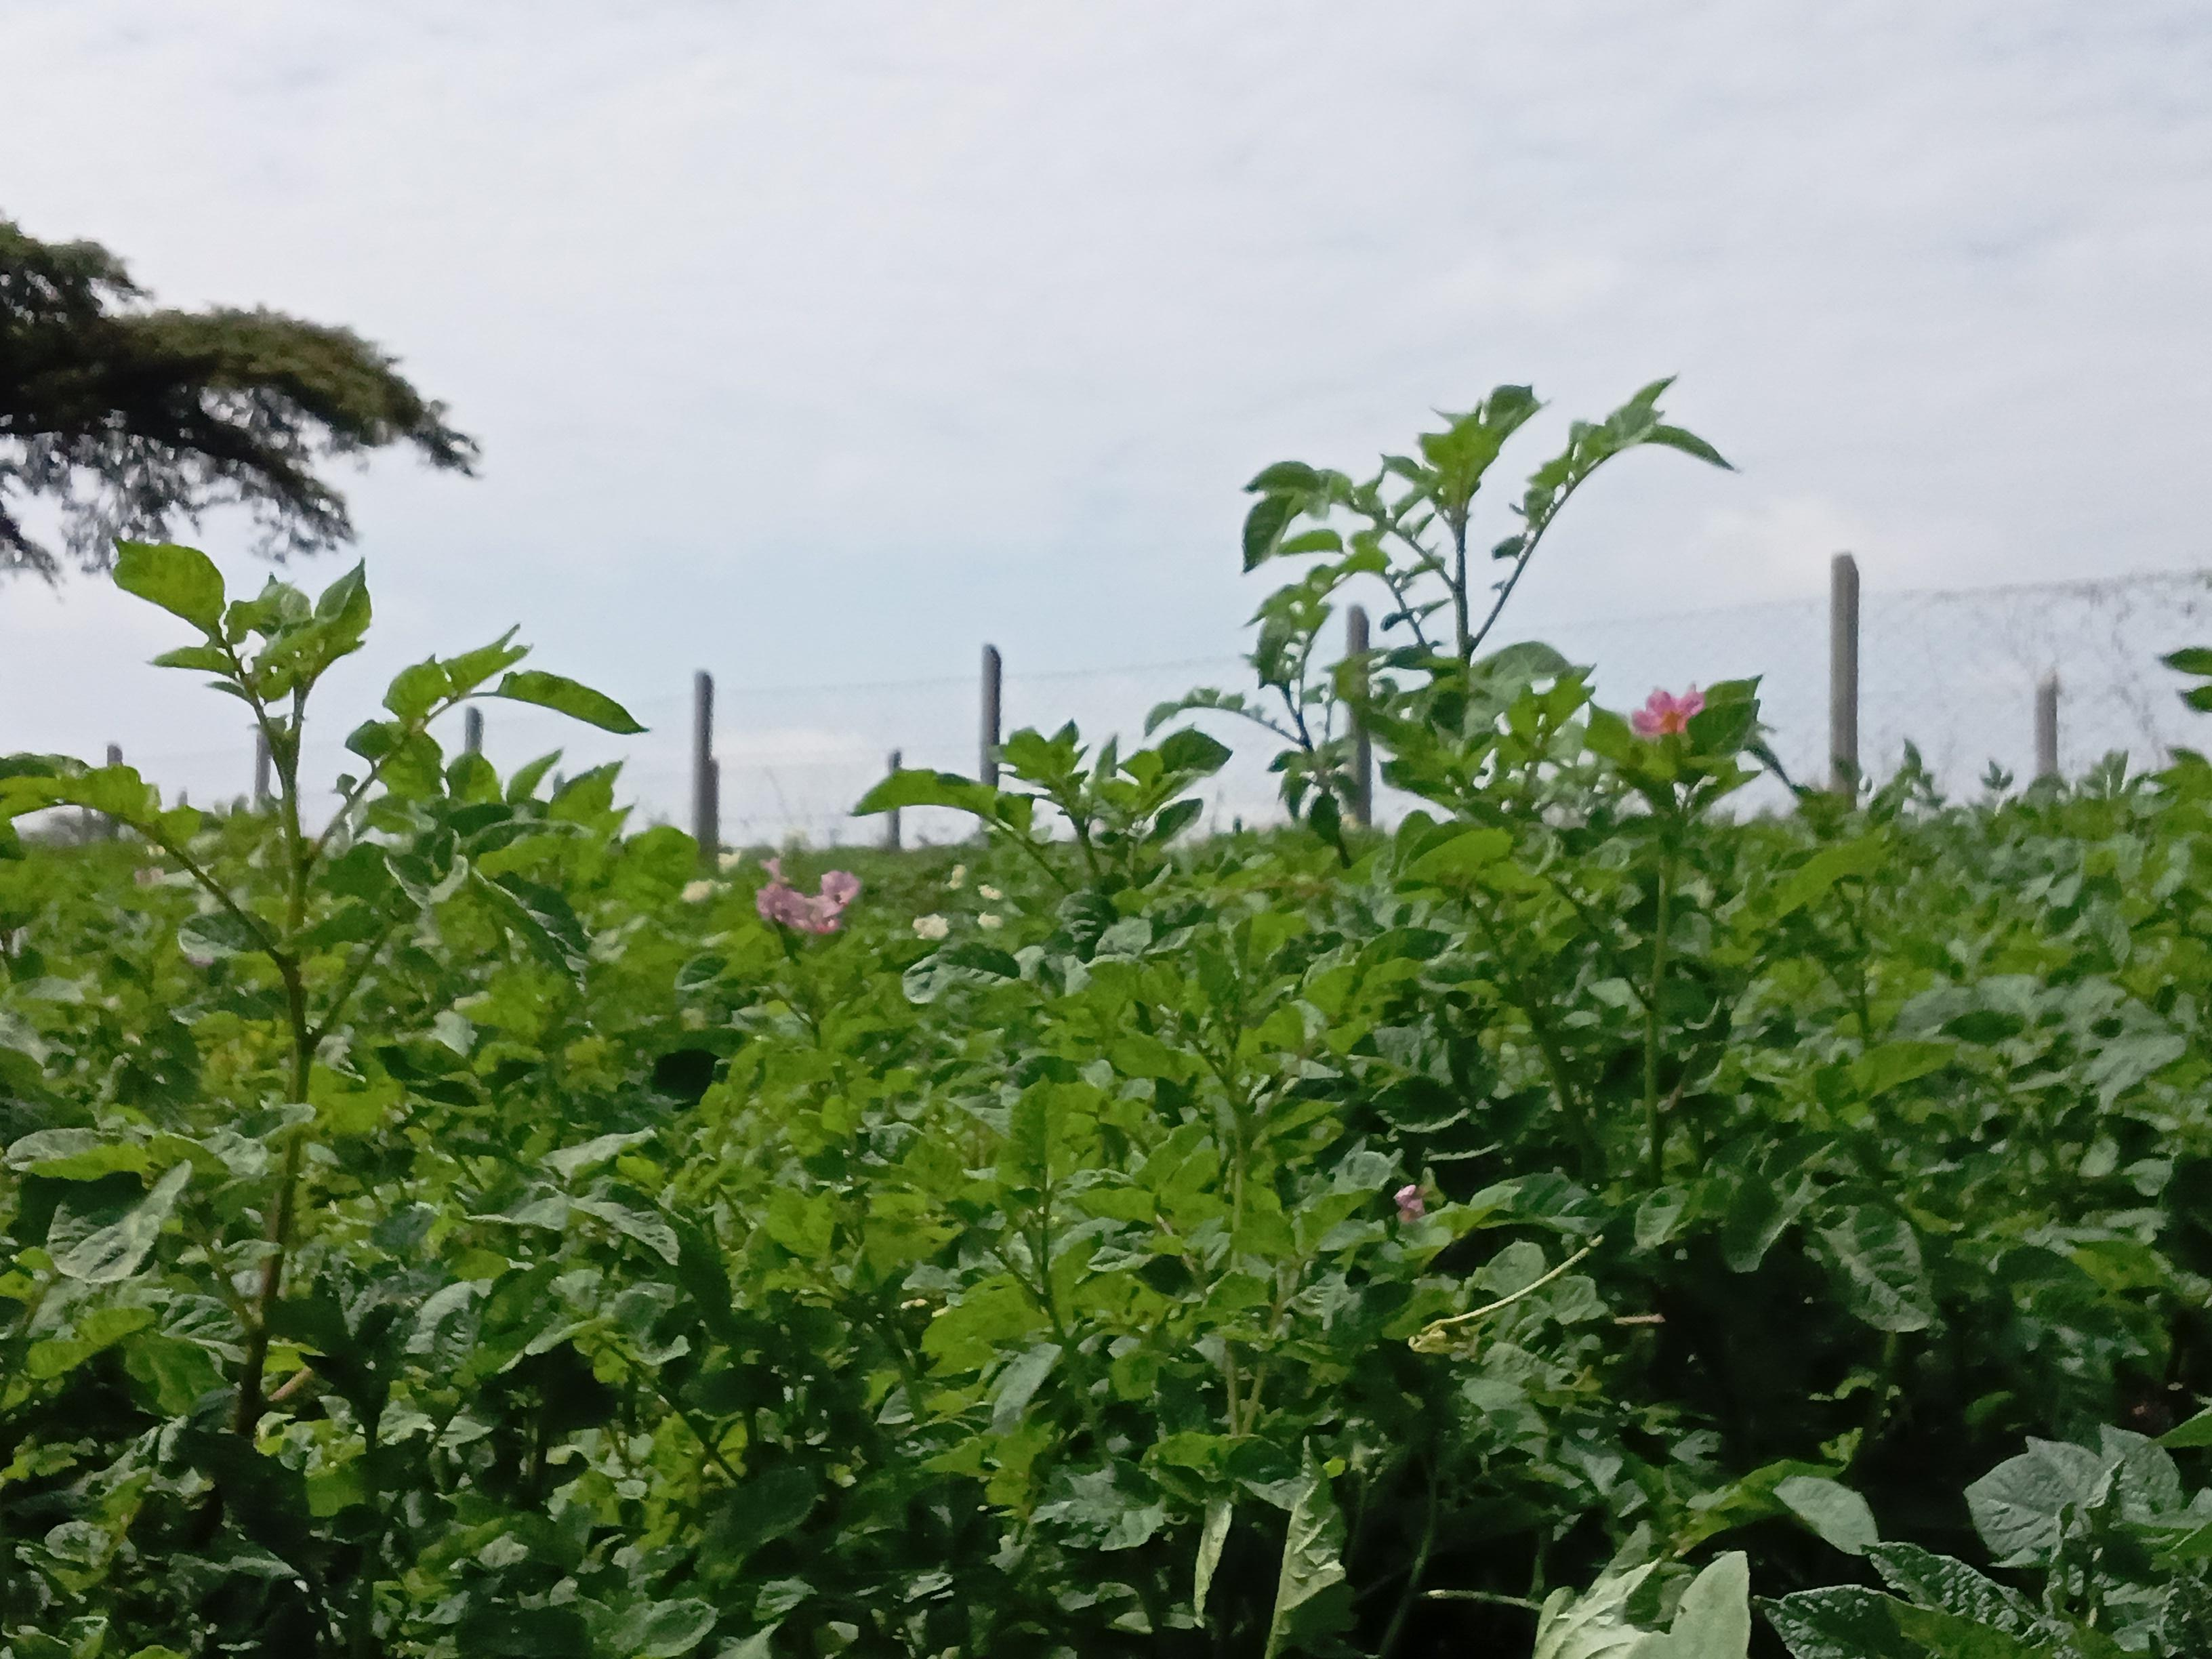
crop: potato
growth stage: flowering
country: Kenya
